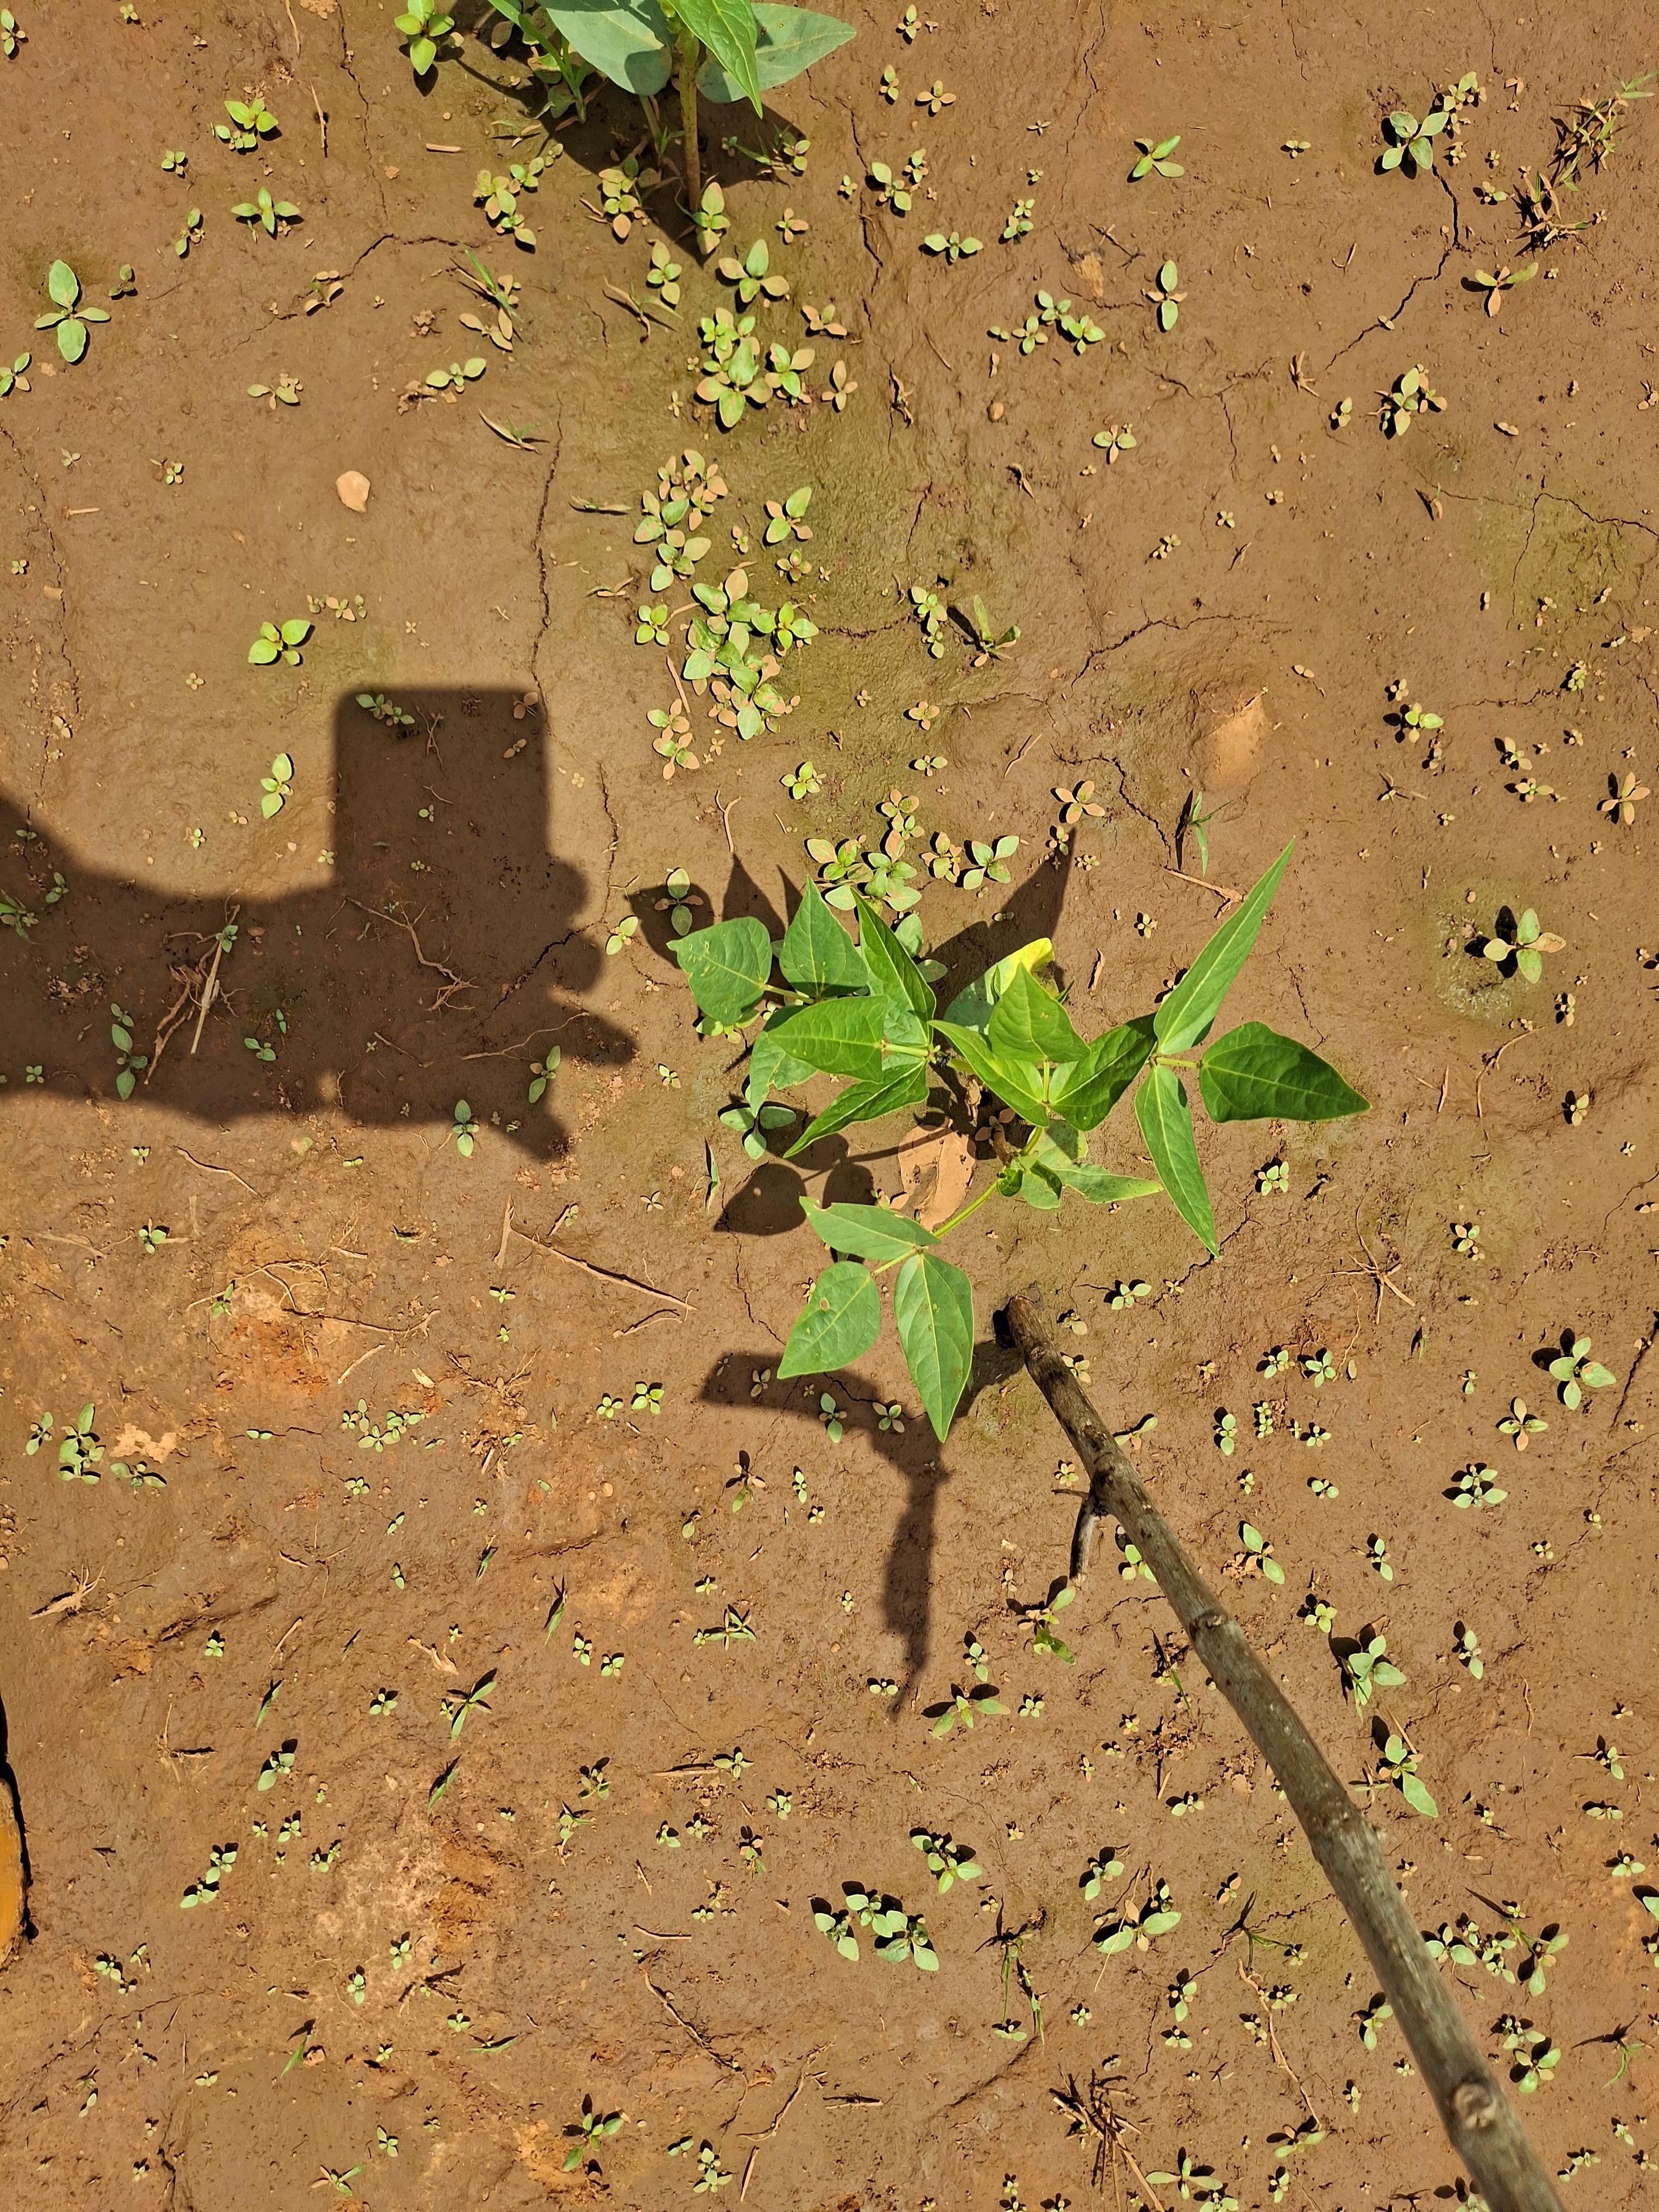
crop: cowpea
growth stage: sprouting emergence
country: Nigeria
